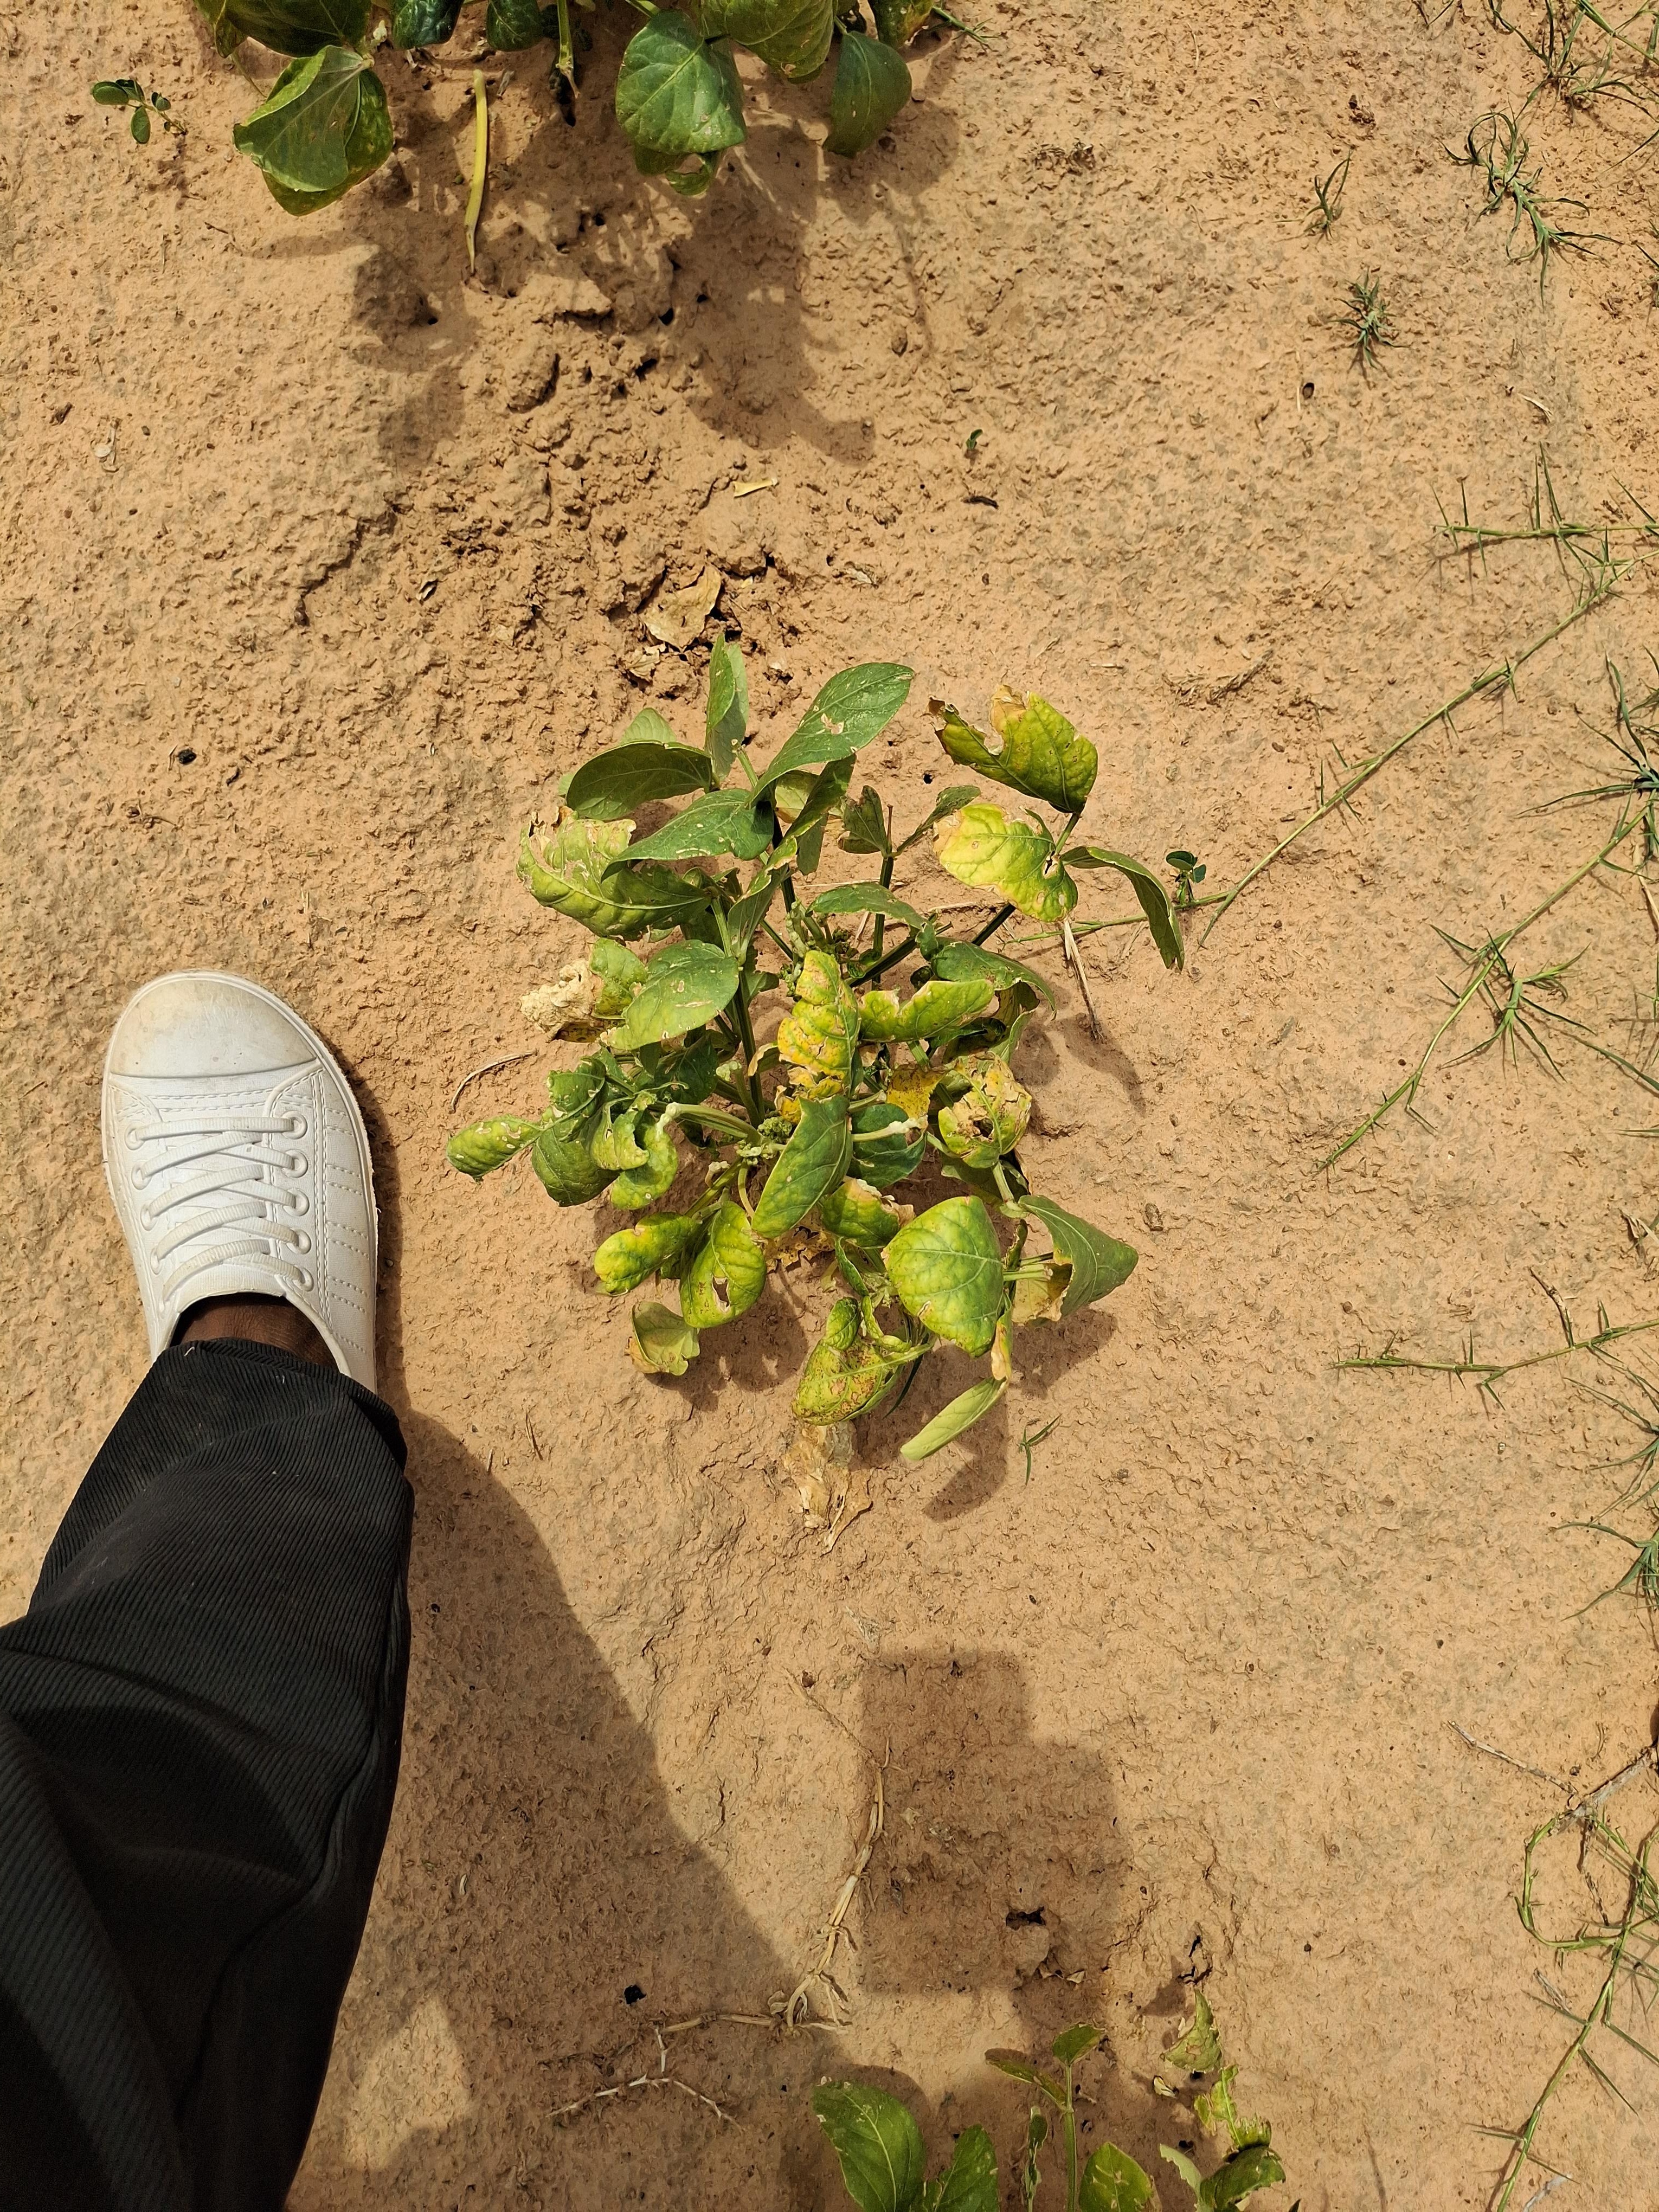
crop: cowpea
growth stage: harvest maturity
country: Nigeria
